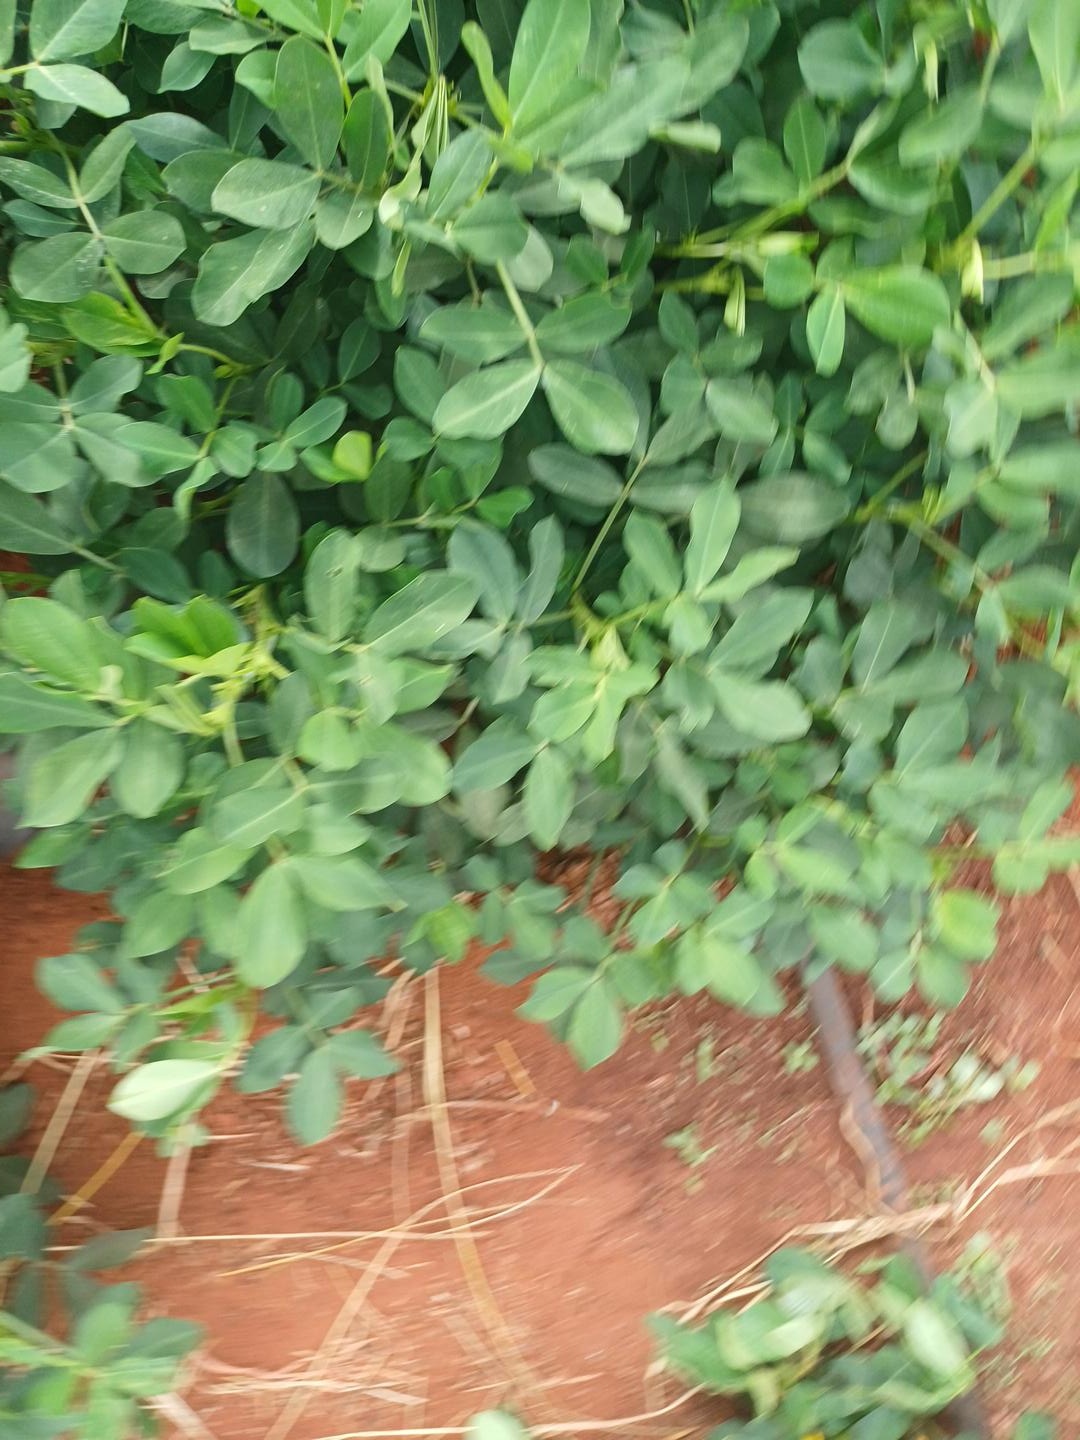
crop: groundnut
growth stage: pegging
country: Kenya
